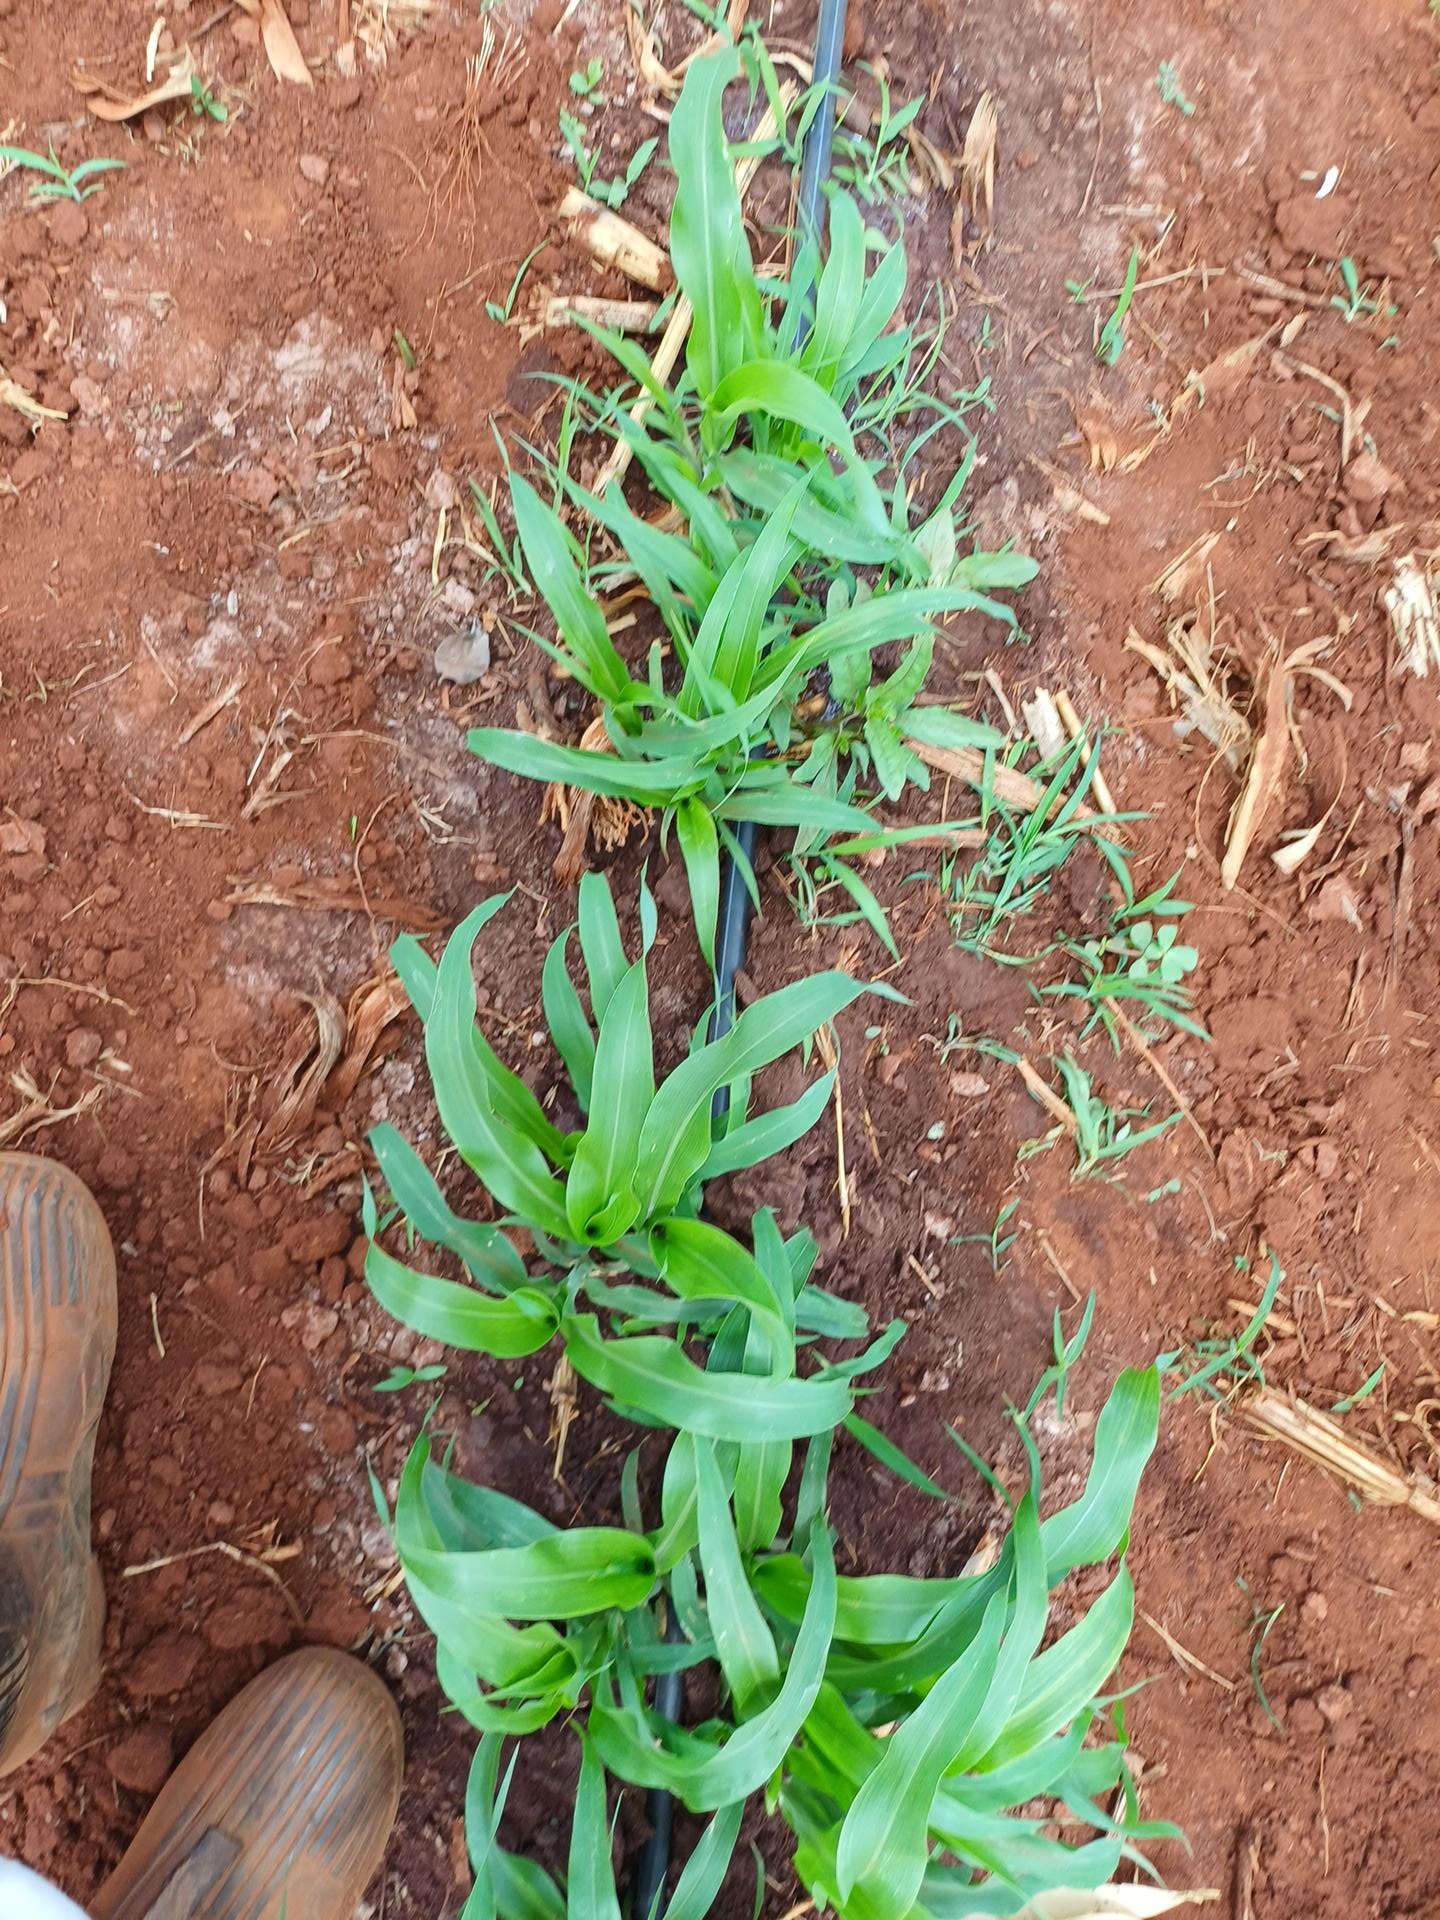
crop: sorghum
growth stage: vegetative
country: Kenya
